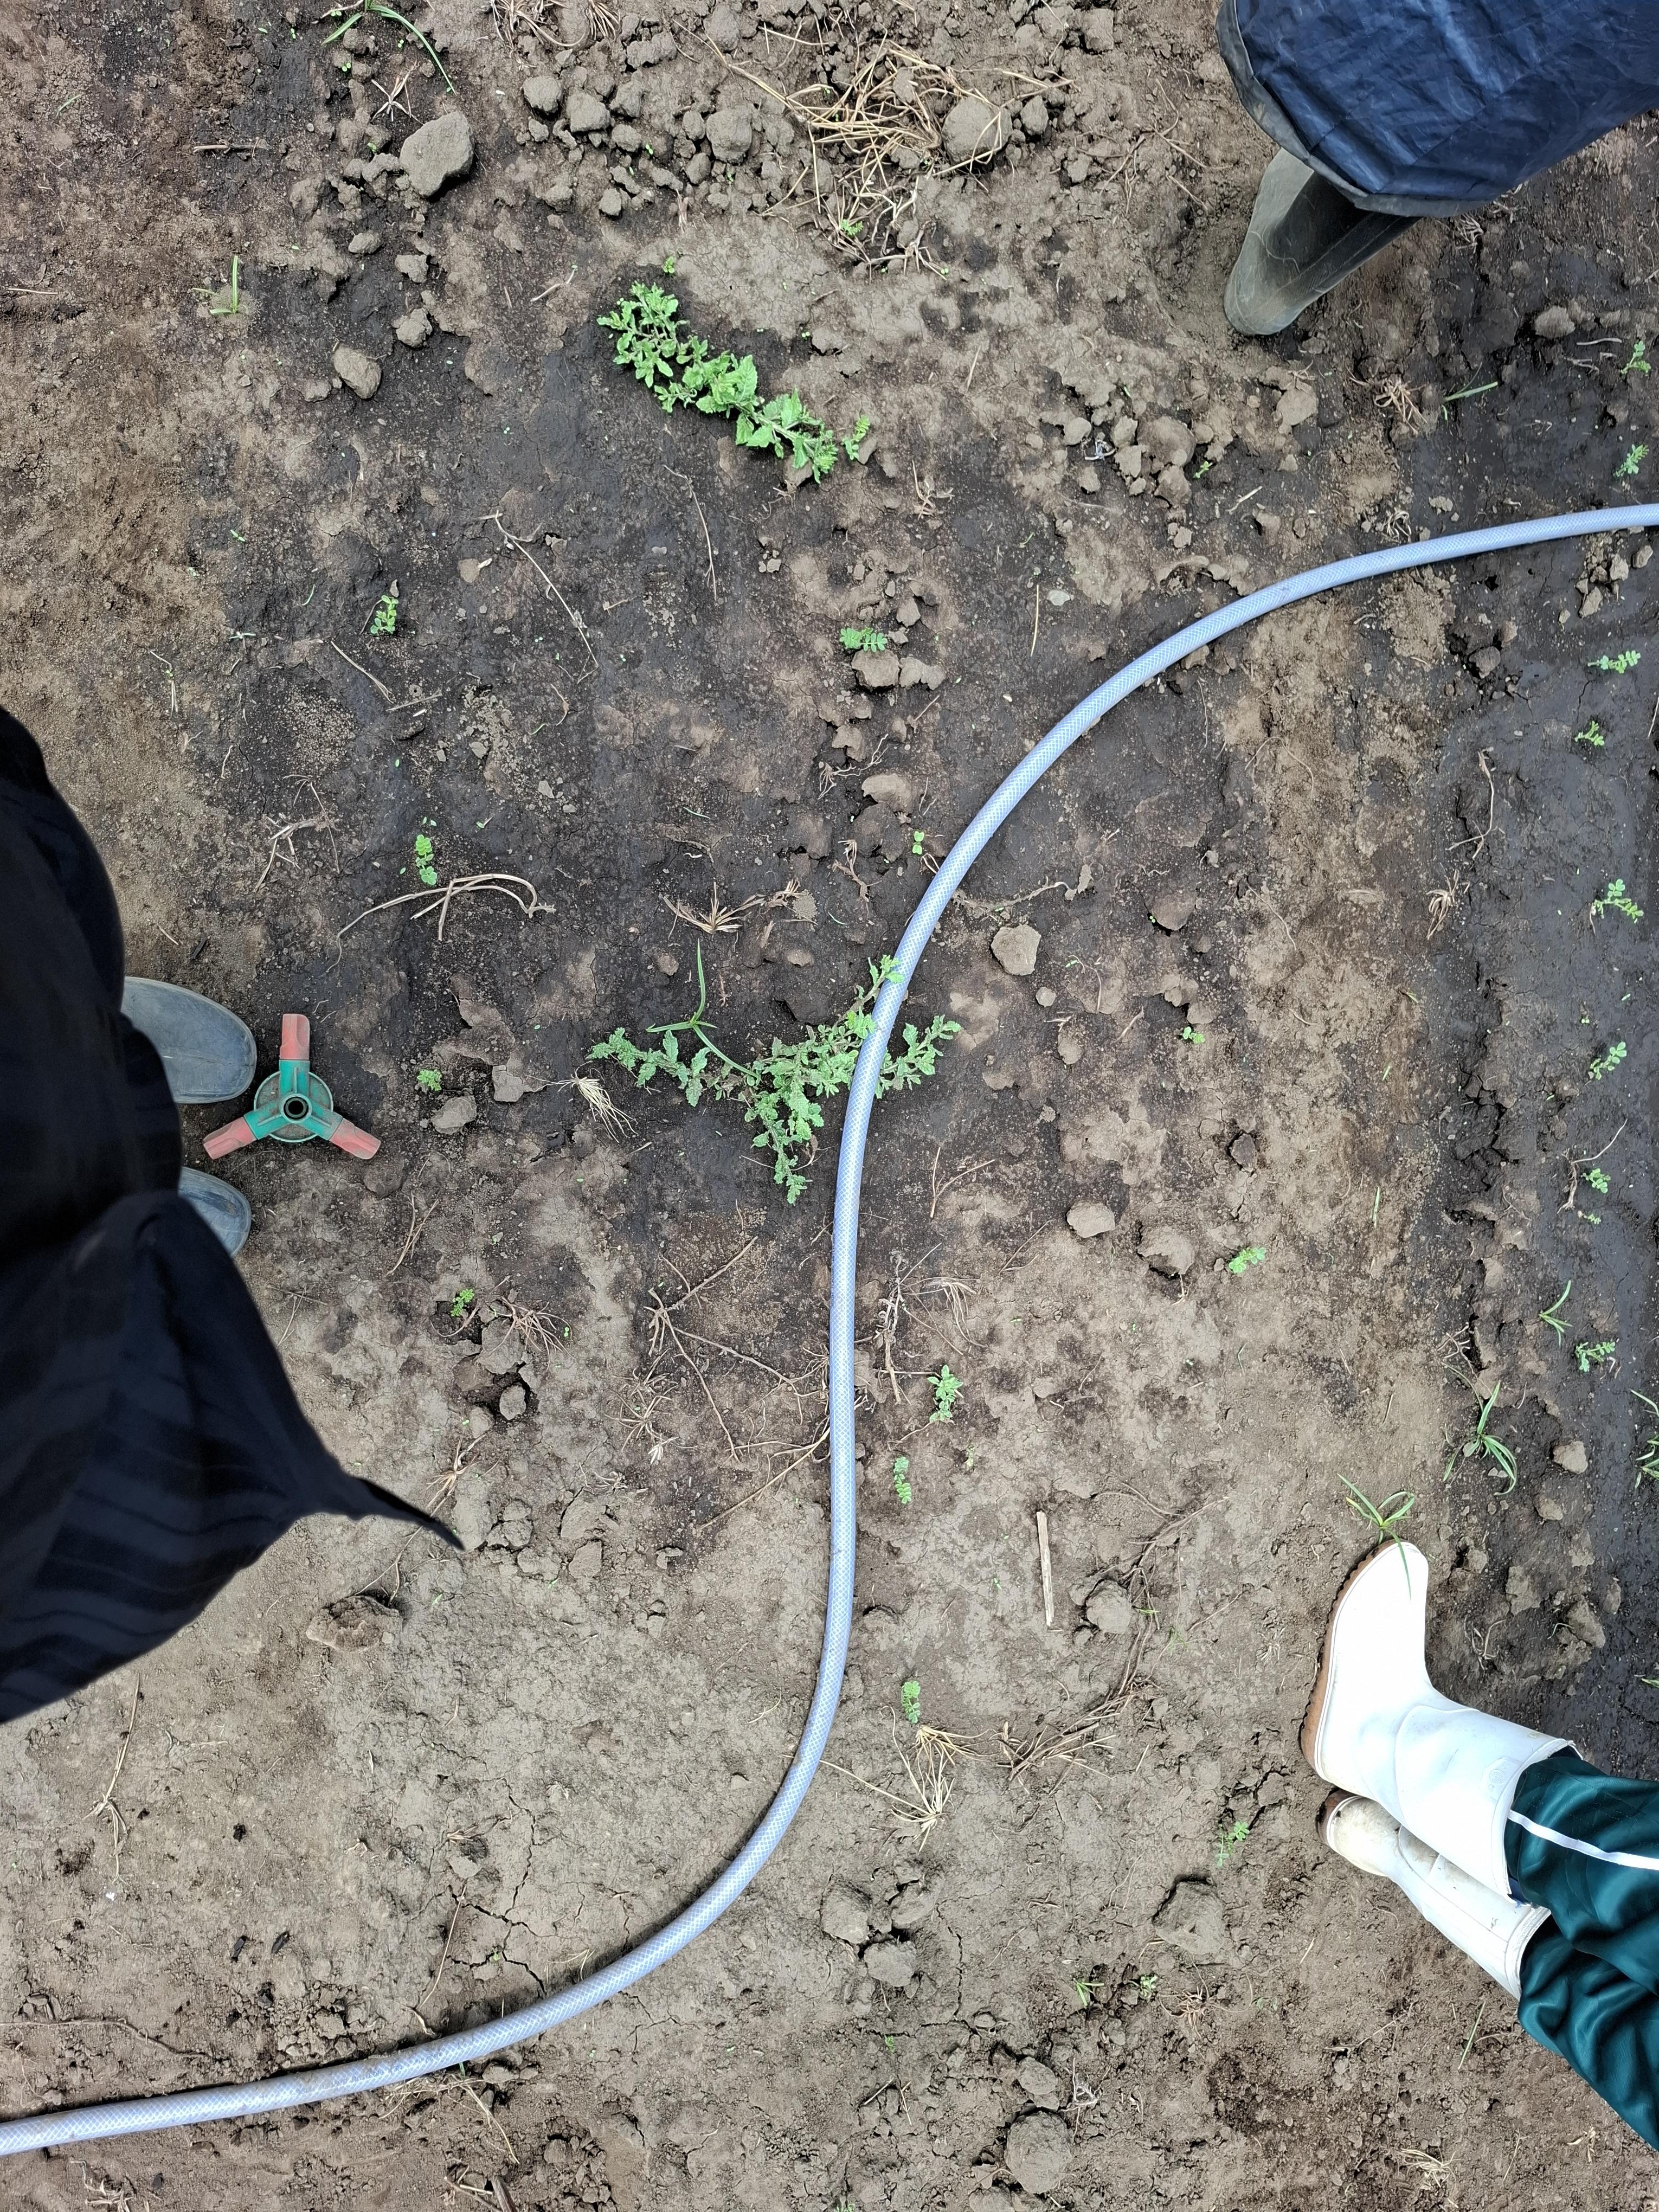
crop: chickpea
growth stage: emergence
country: Tanzania
